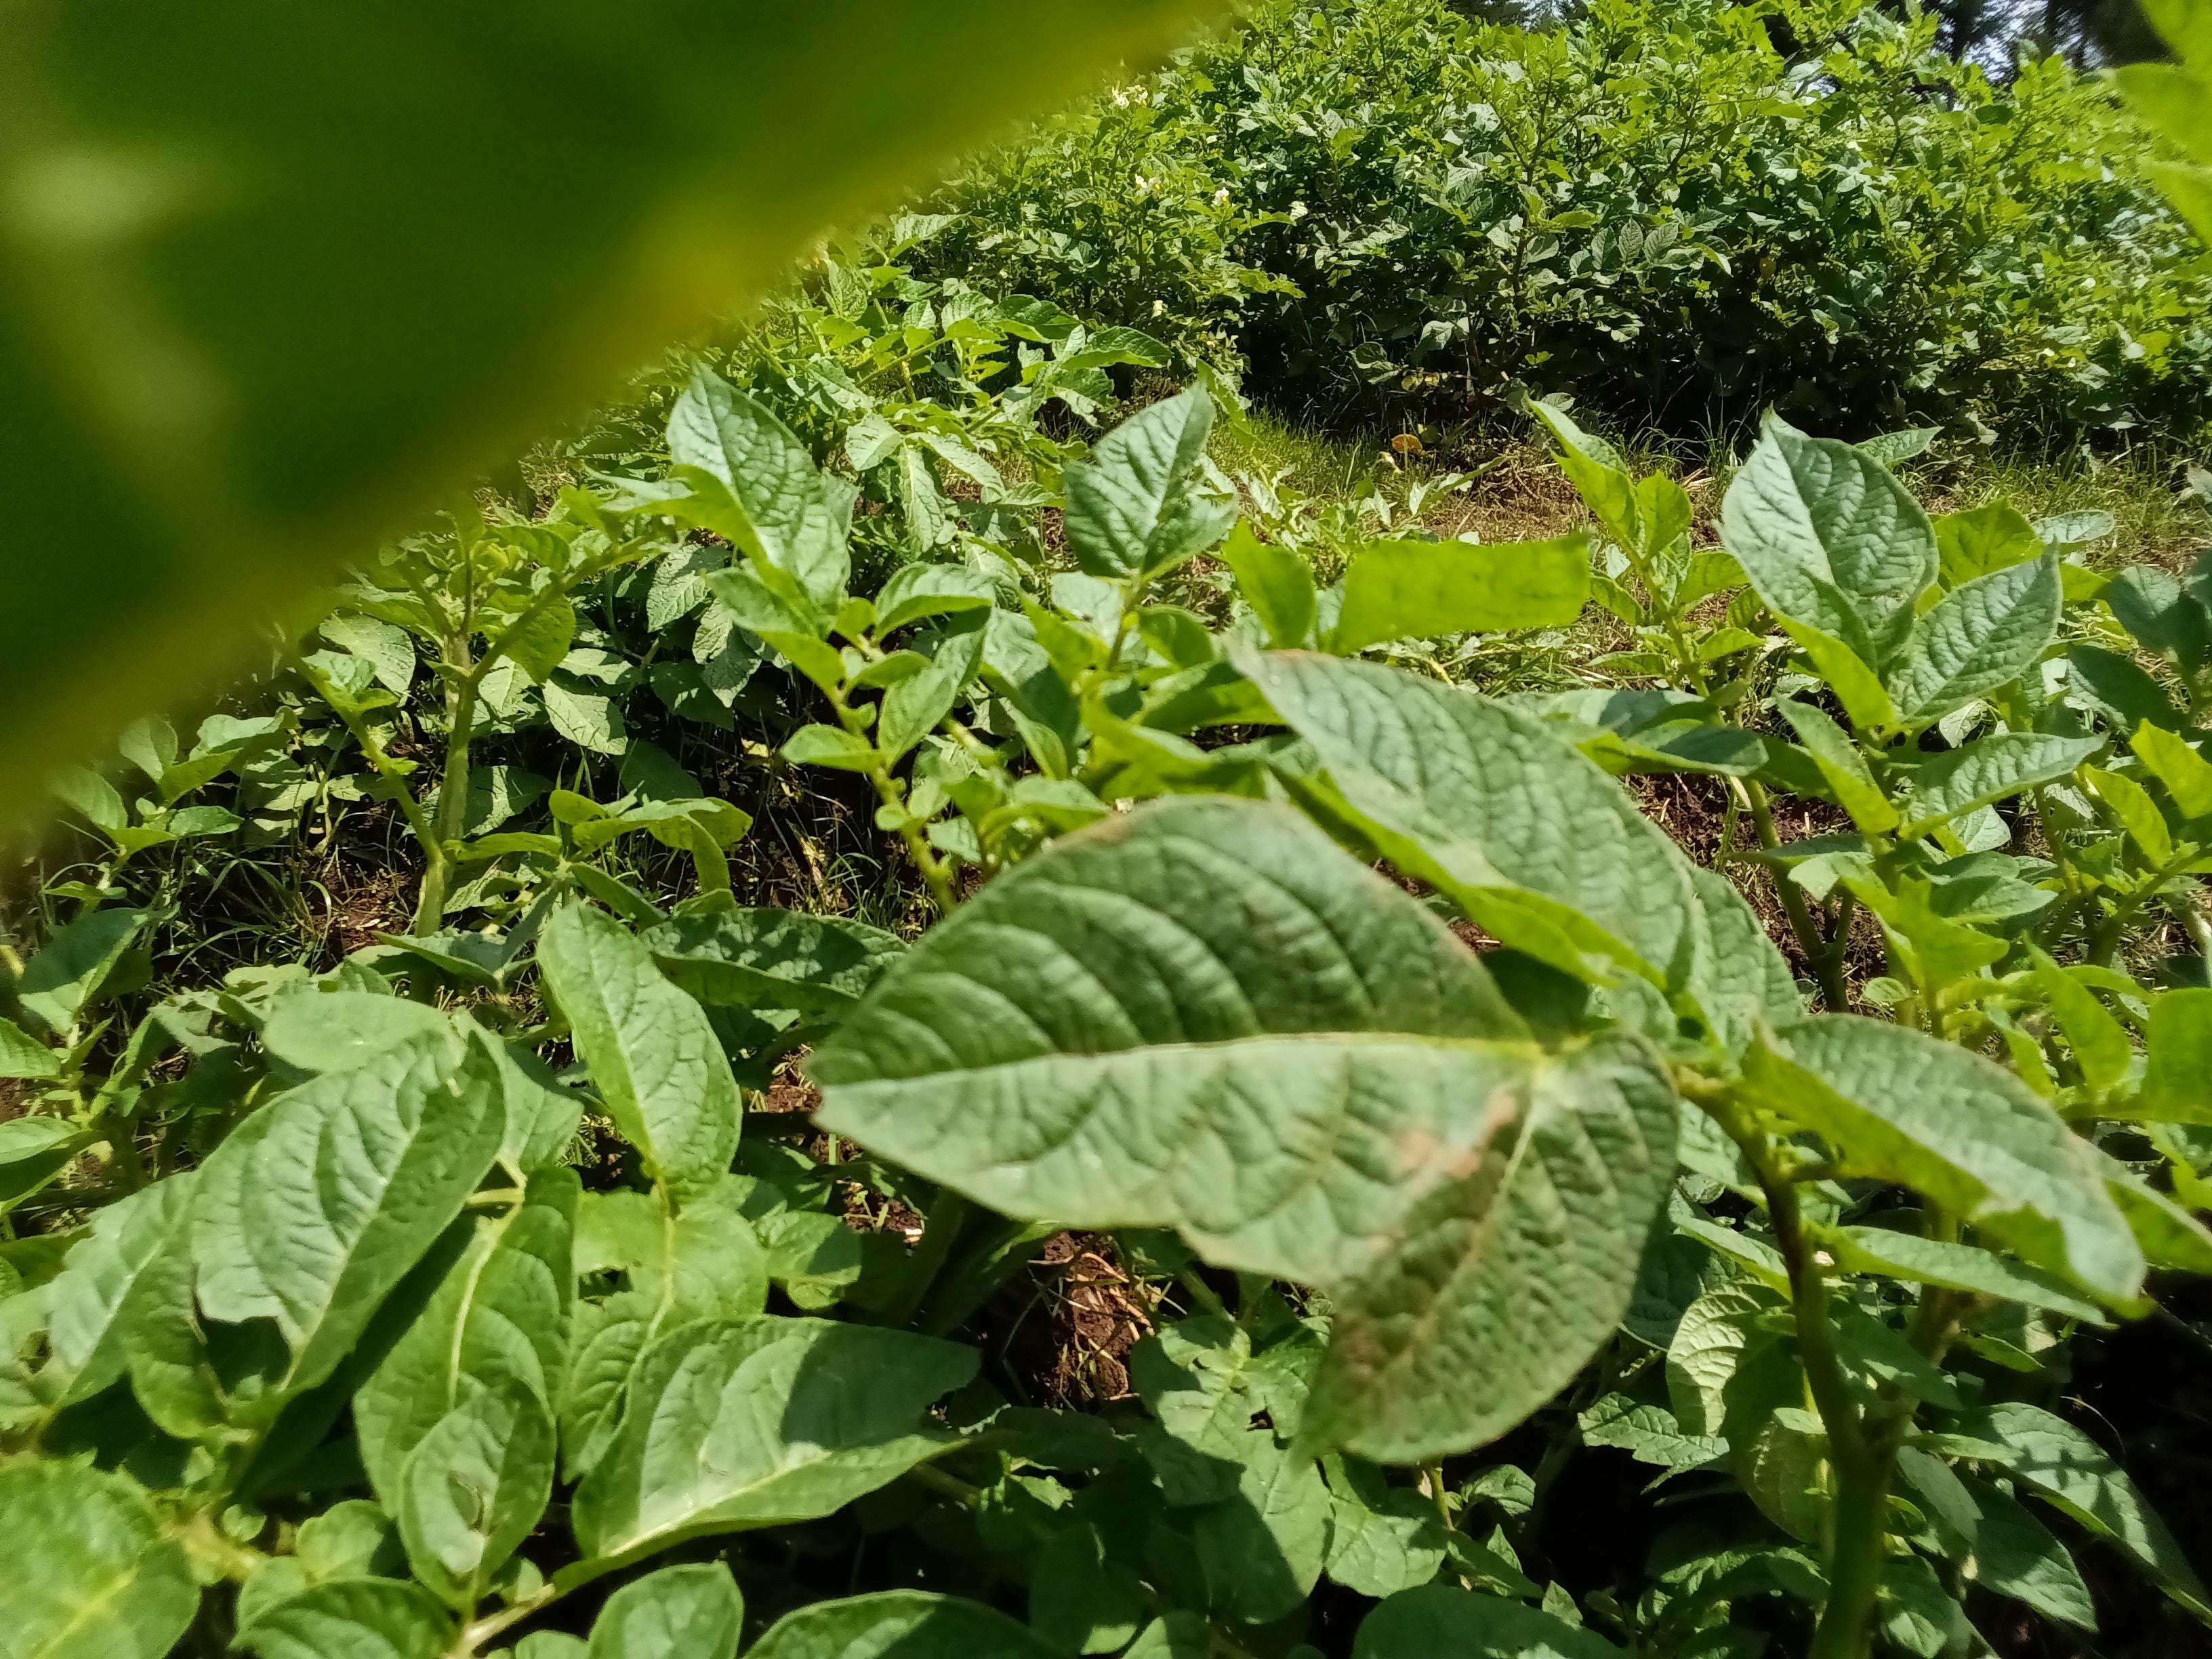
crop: potato
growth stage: flowering
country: Kenya
